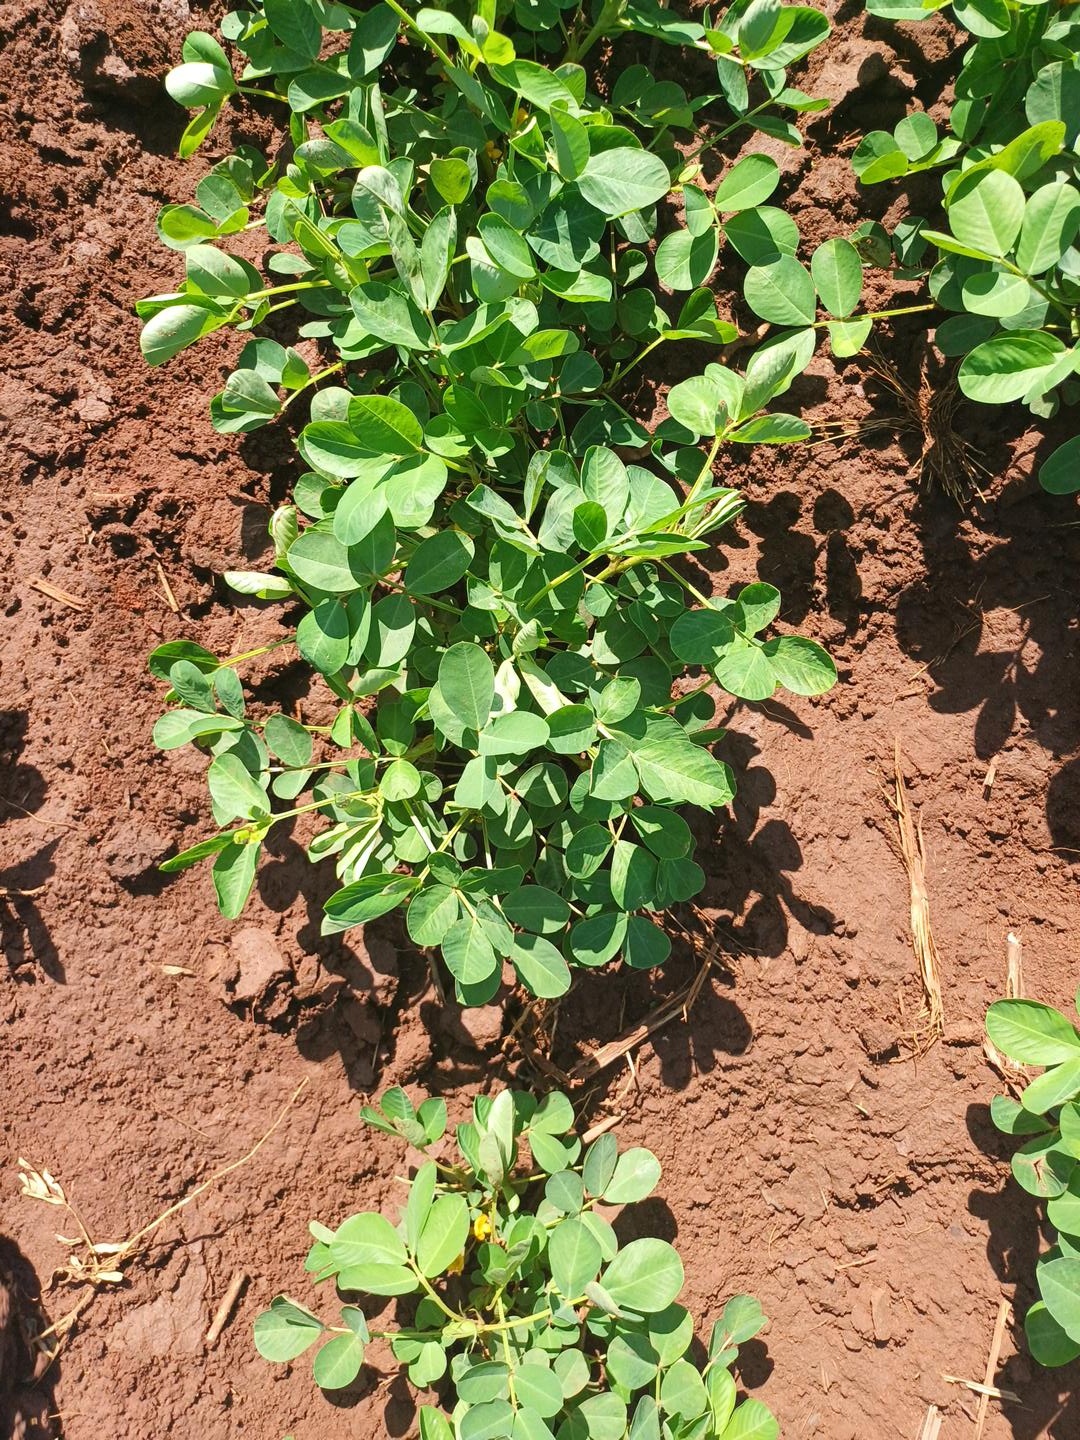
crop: groundnut
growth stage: flowering
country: Kenya
